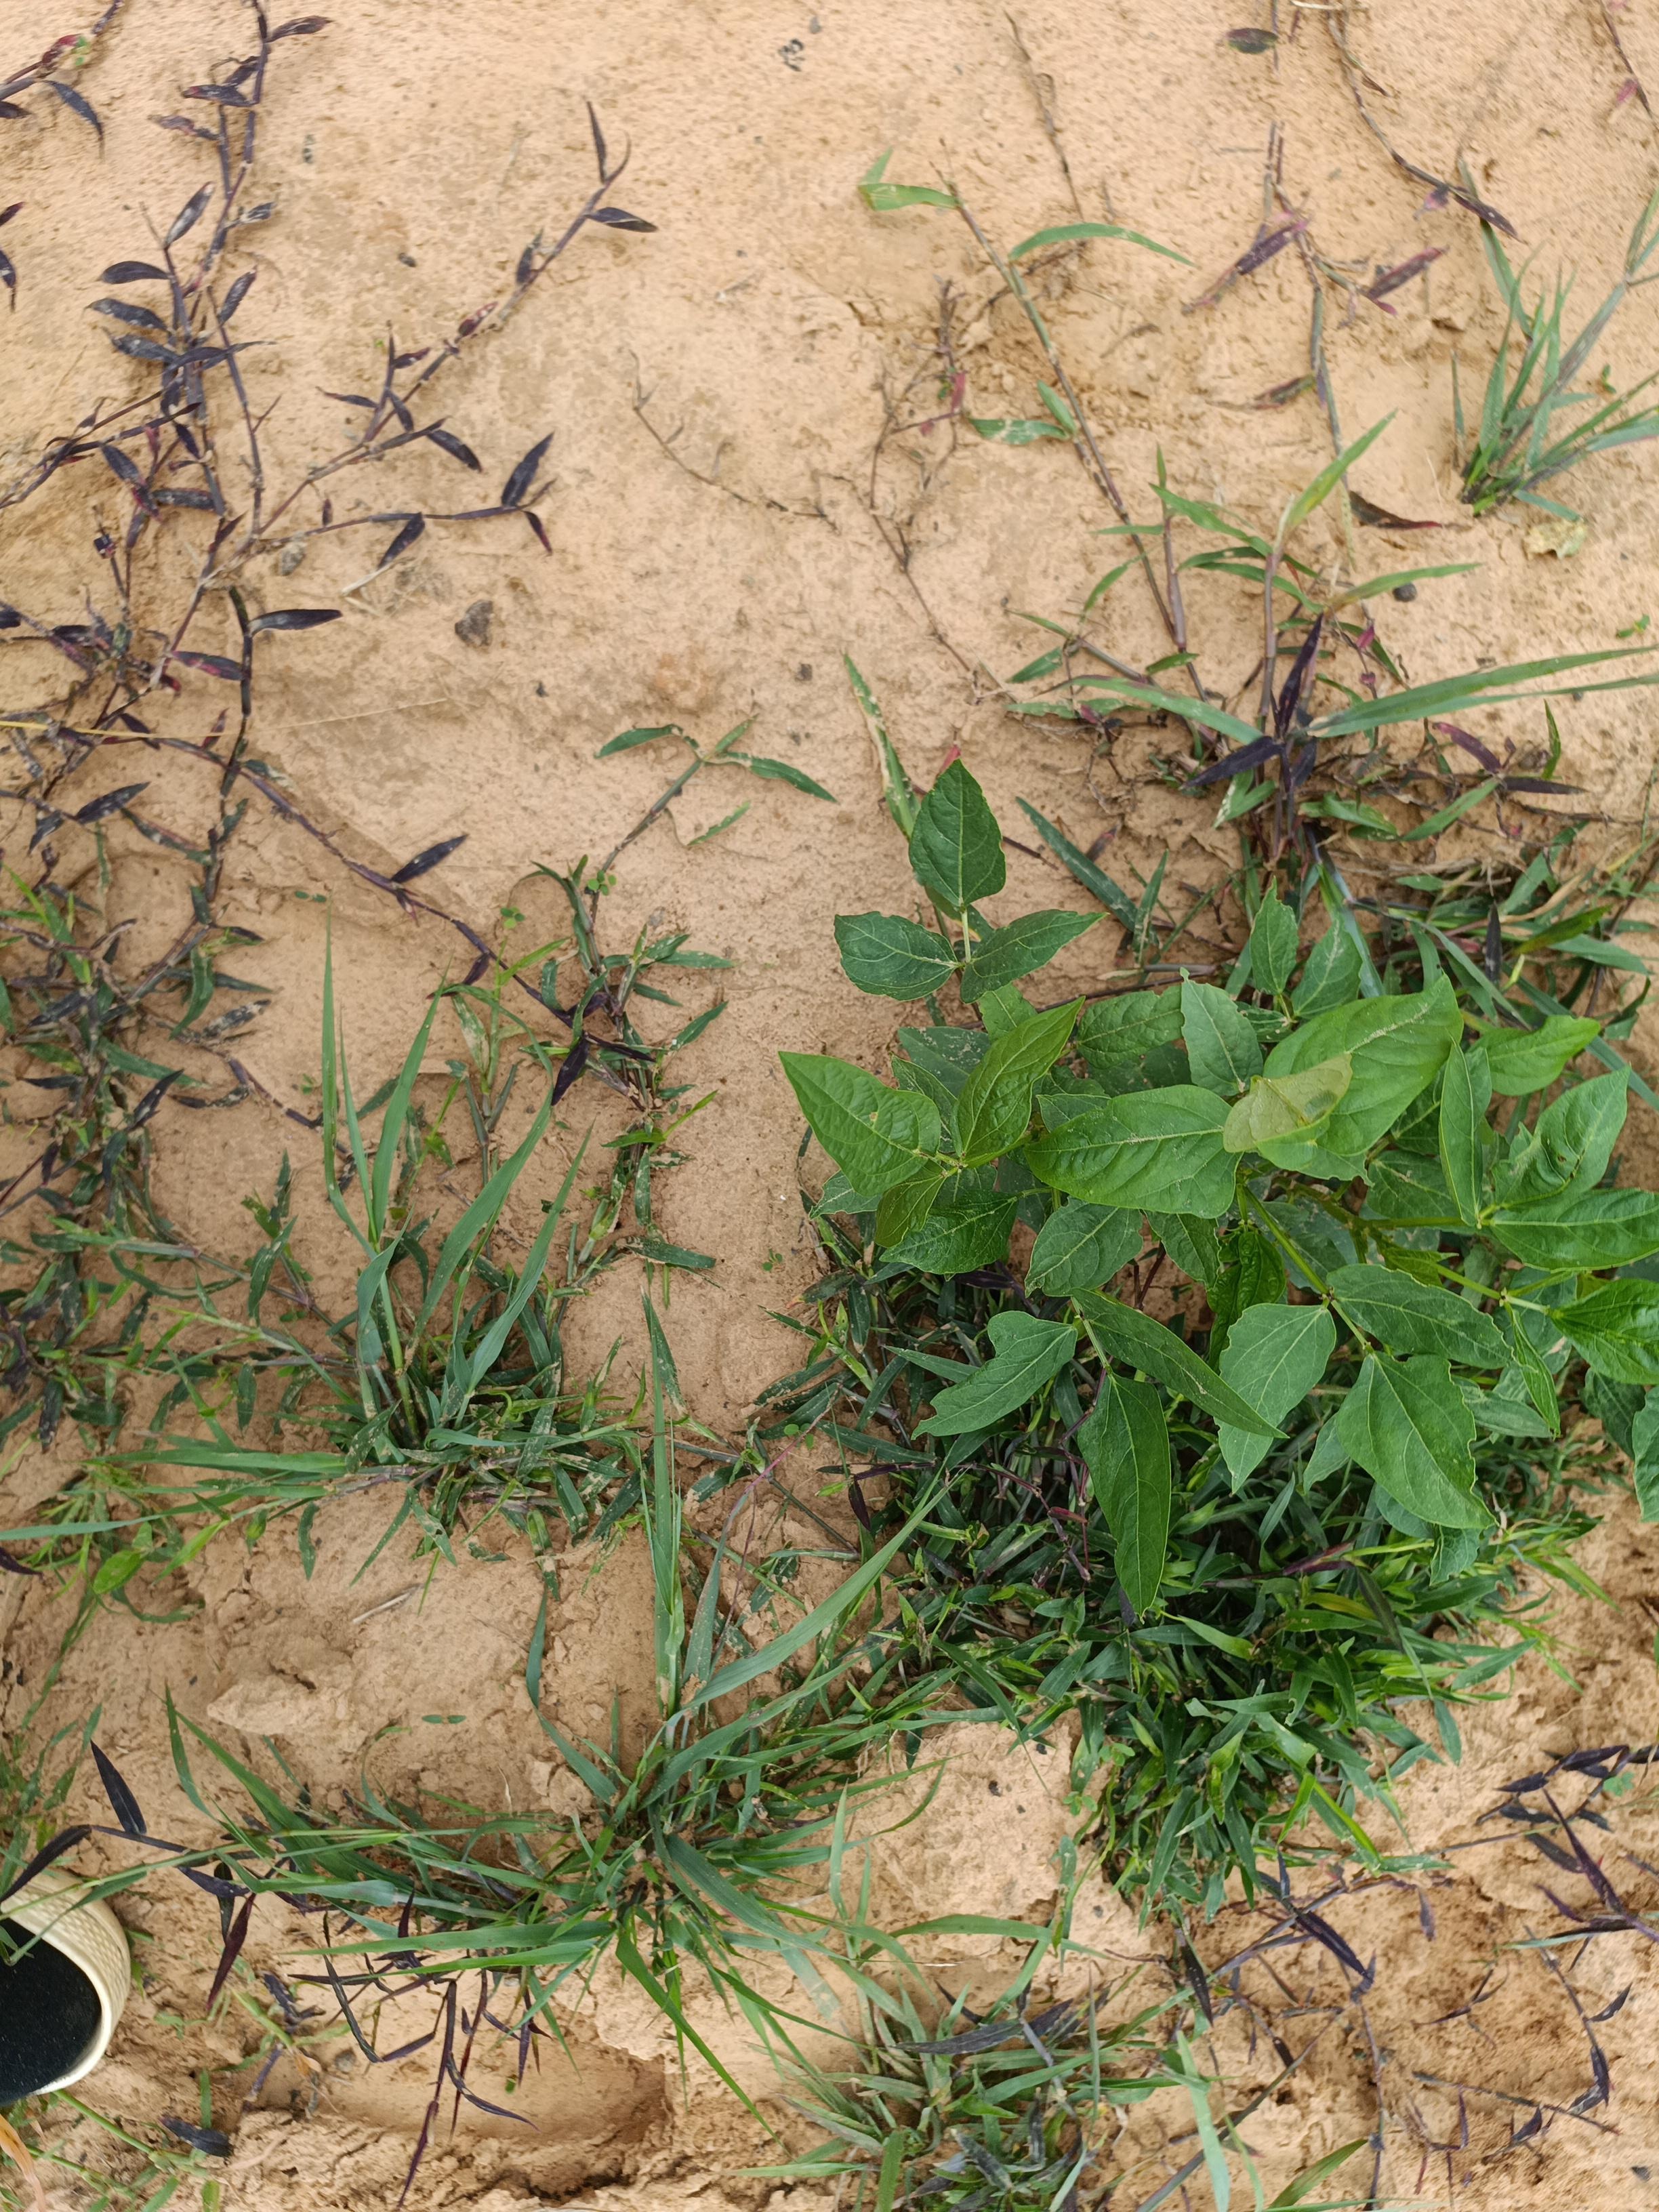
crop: cowpea
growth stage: emergence
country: Nigeria
